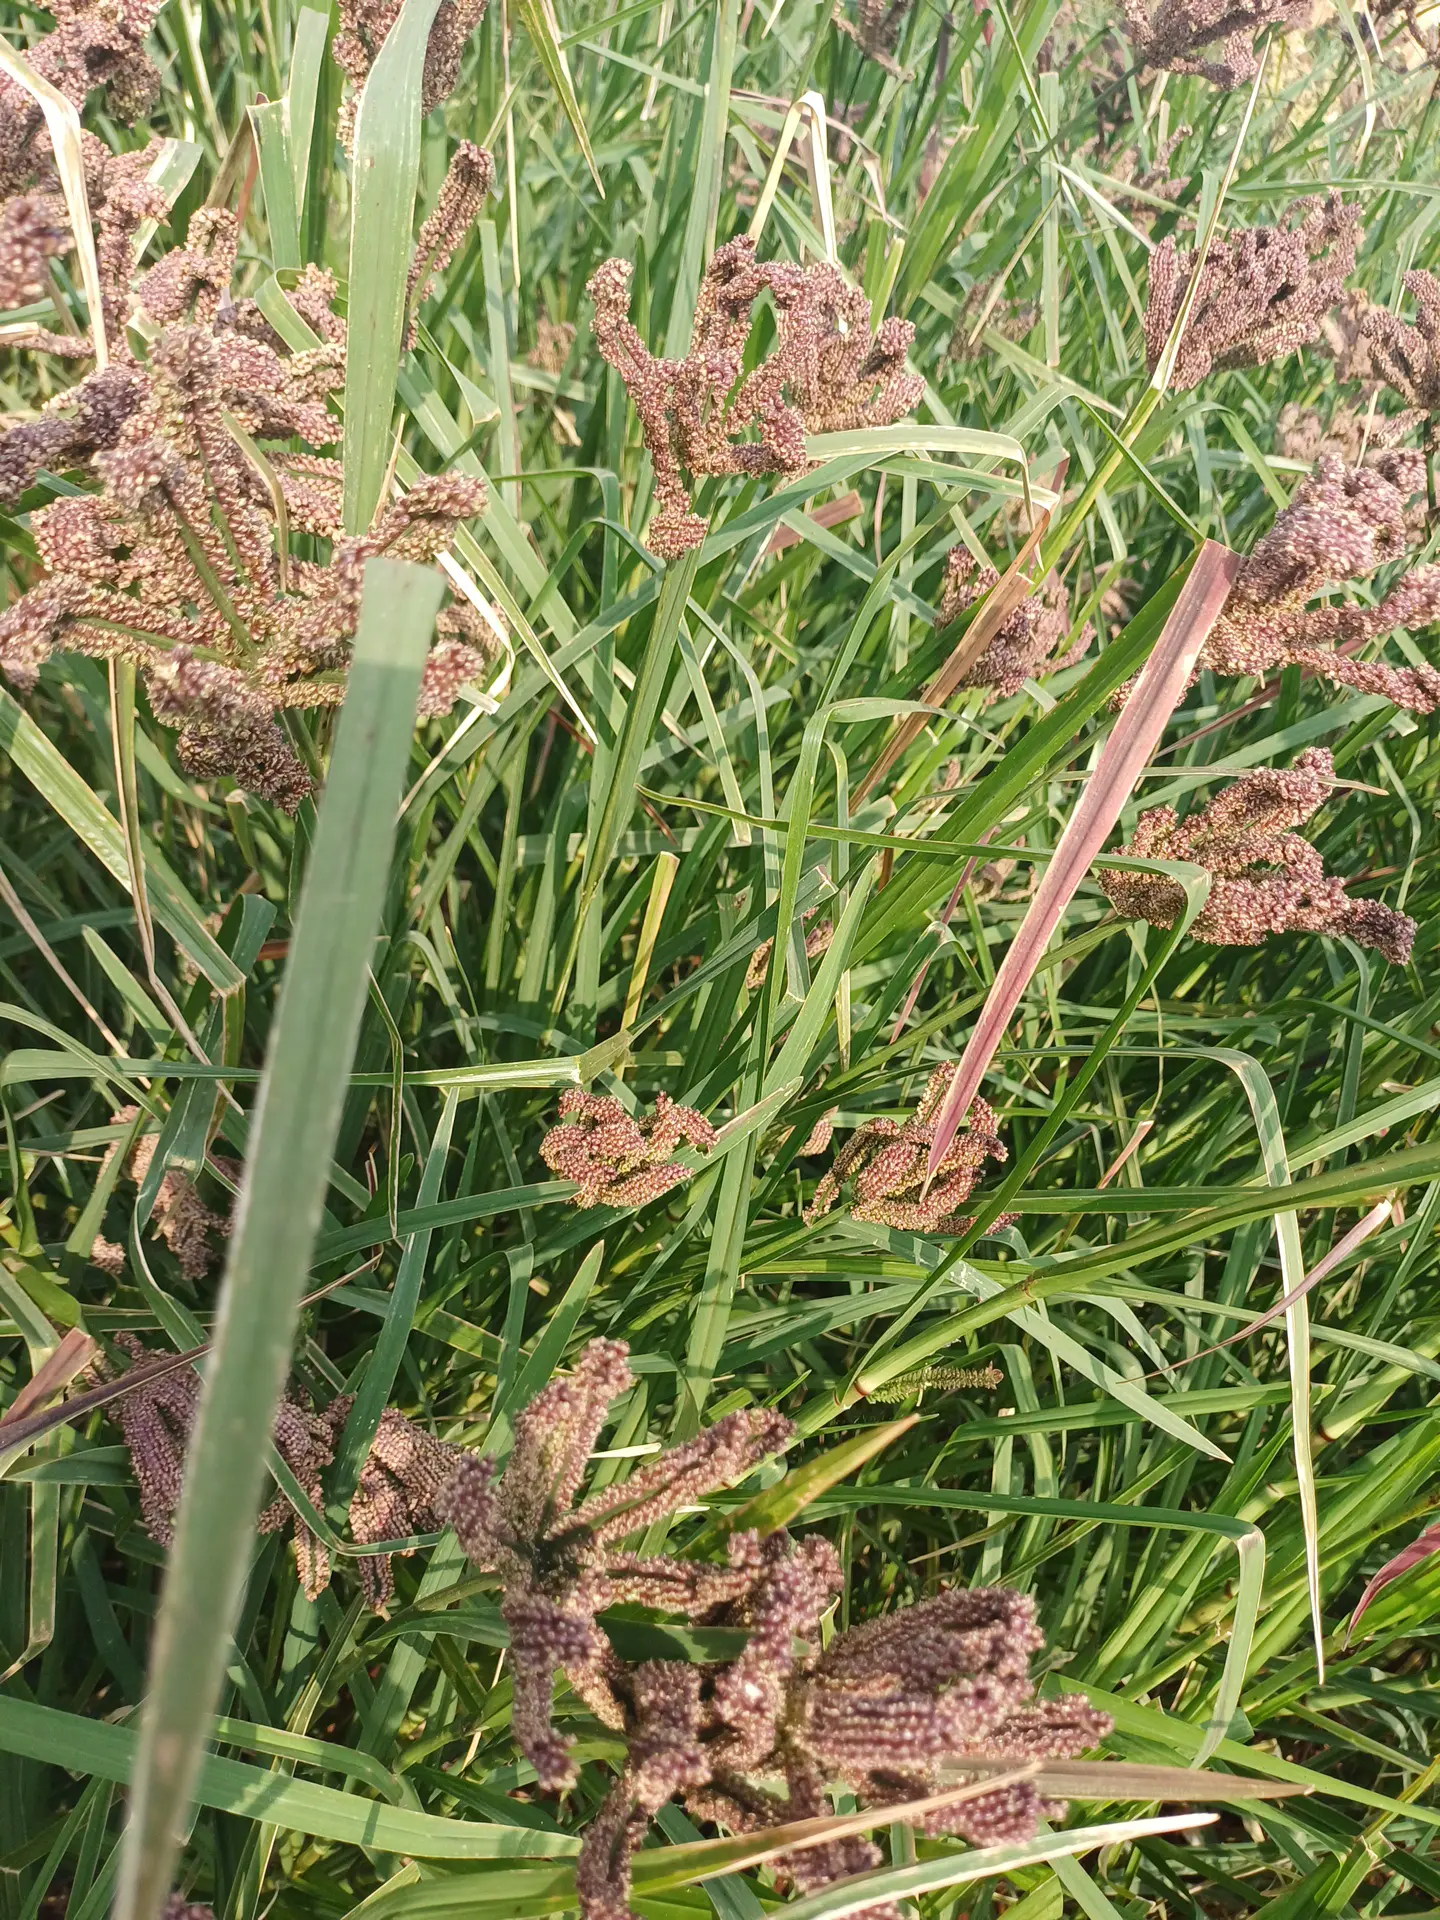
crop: finger millet
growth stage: filling grain
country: Kenya
